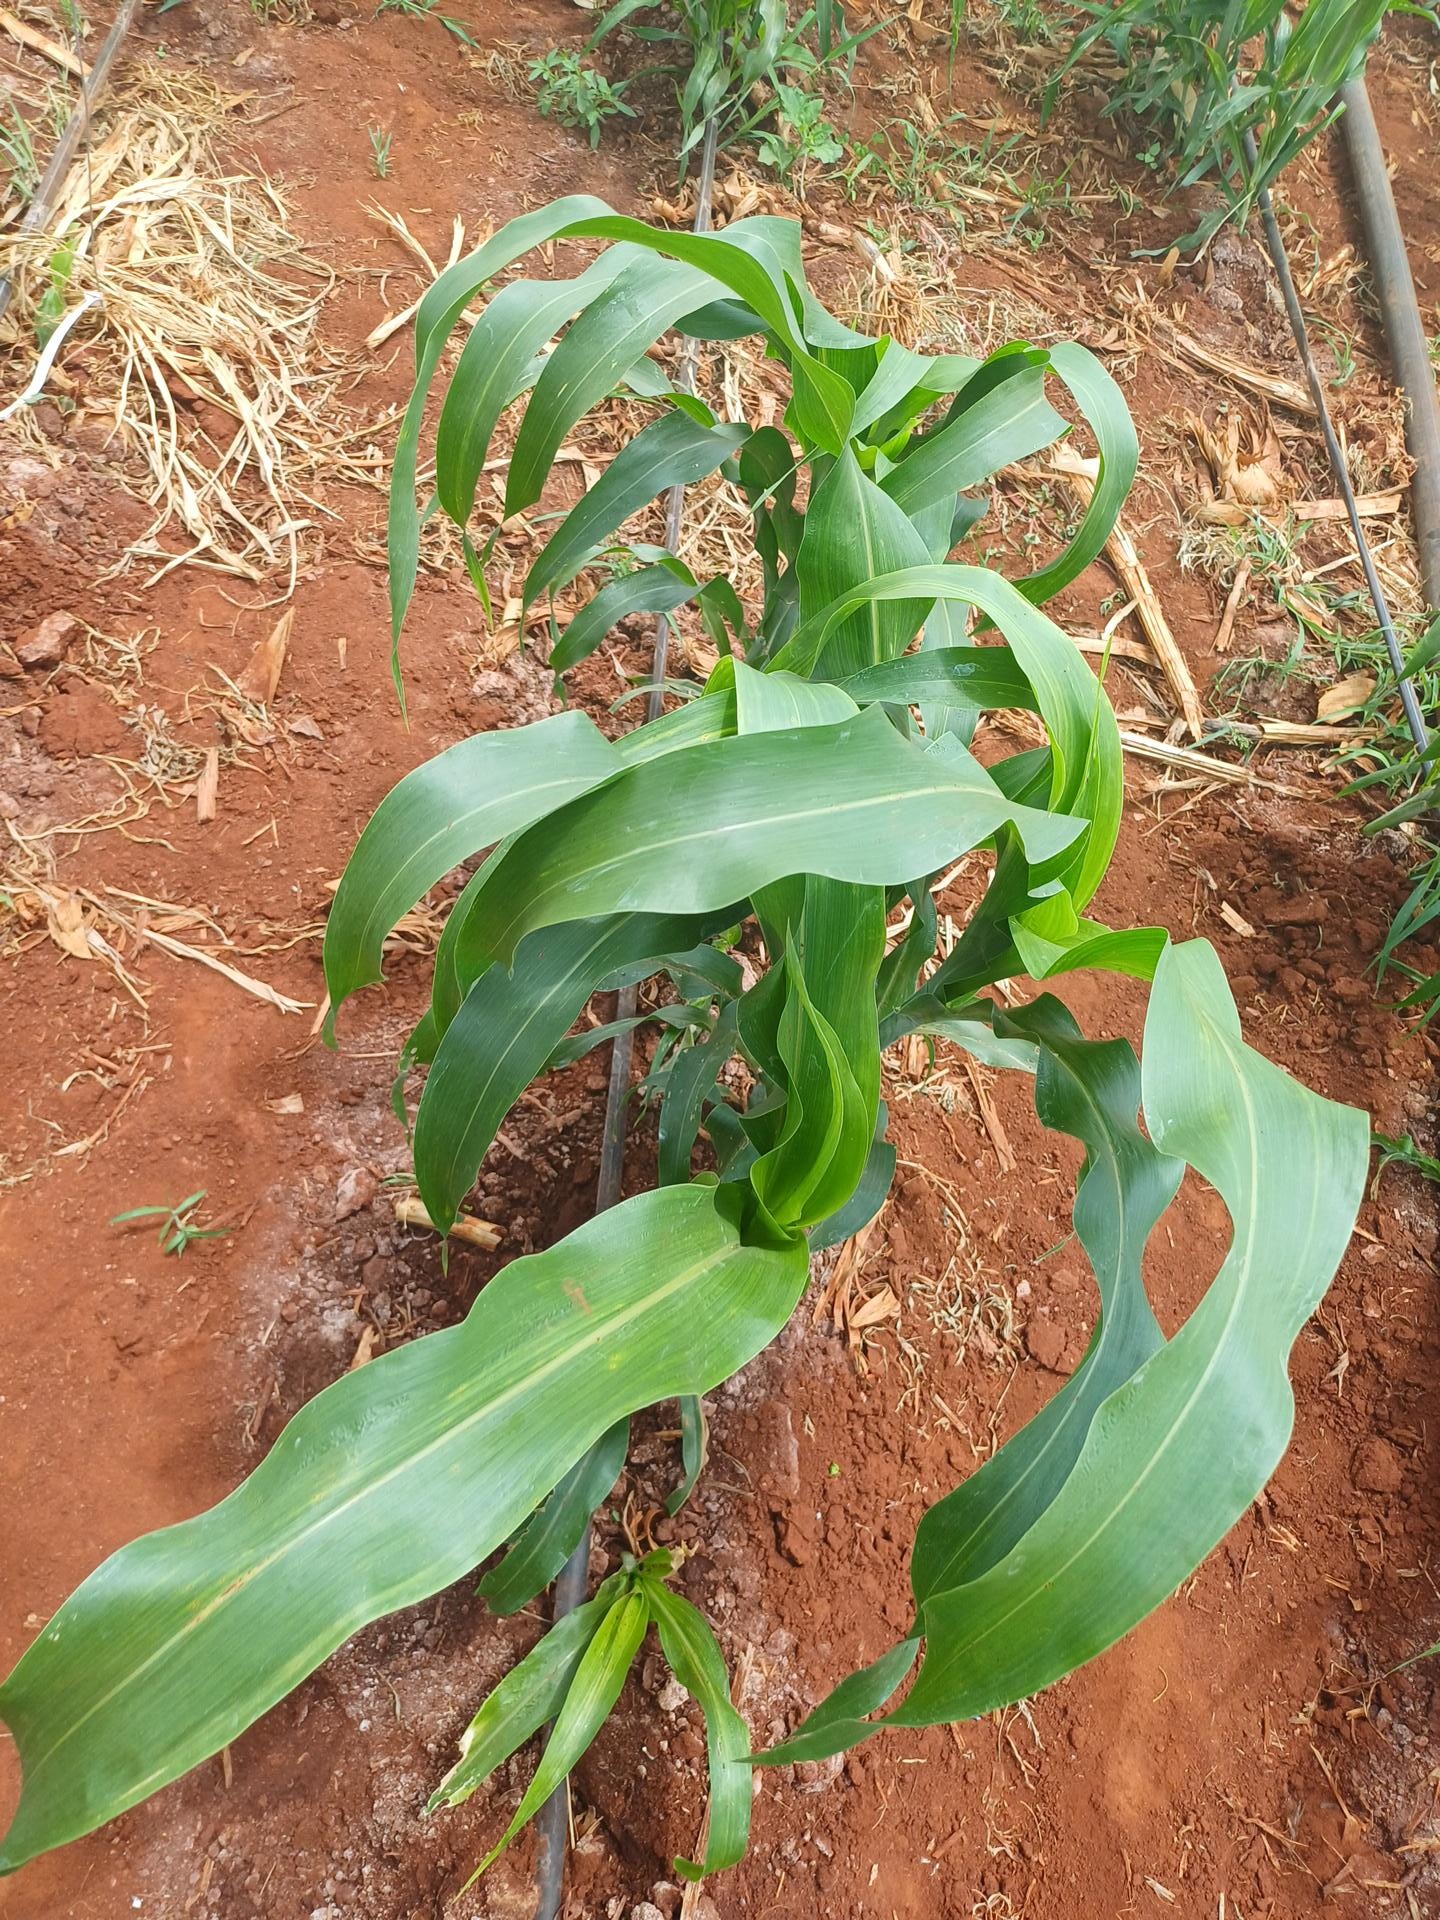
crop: sorghum
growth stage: vegetative
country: Kenya
